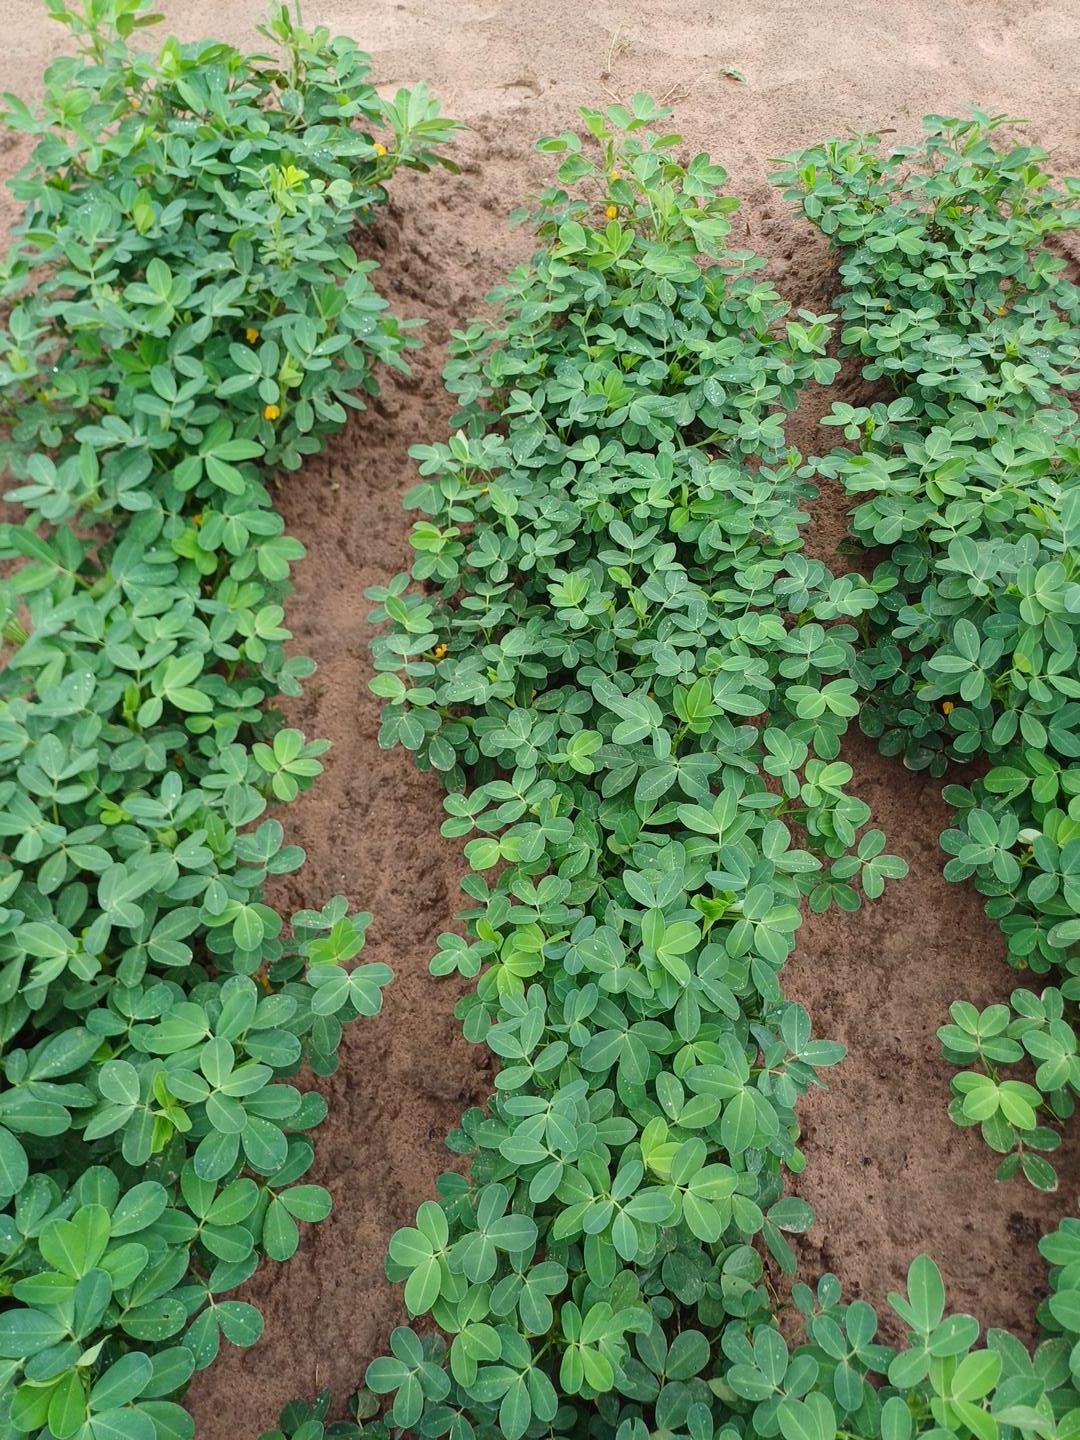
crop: groundnut
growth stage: flowering
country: Senegal
